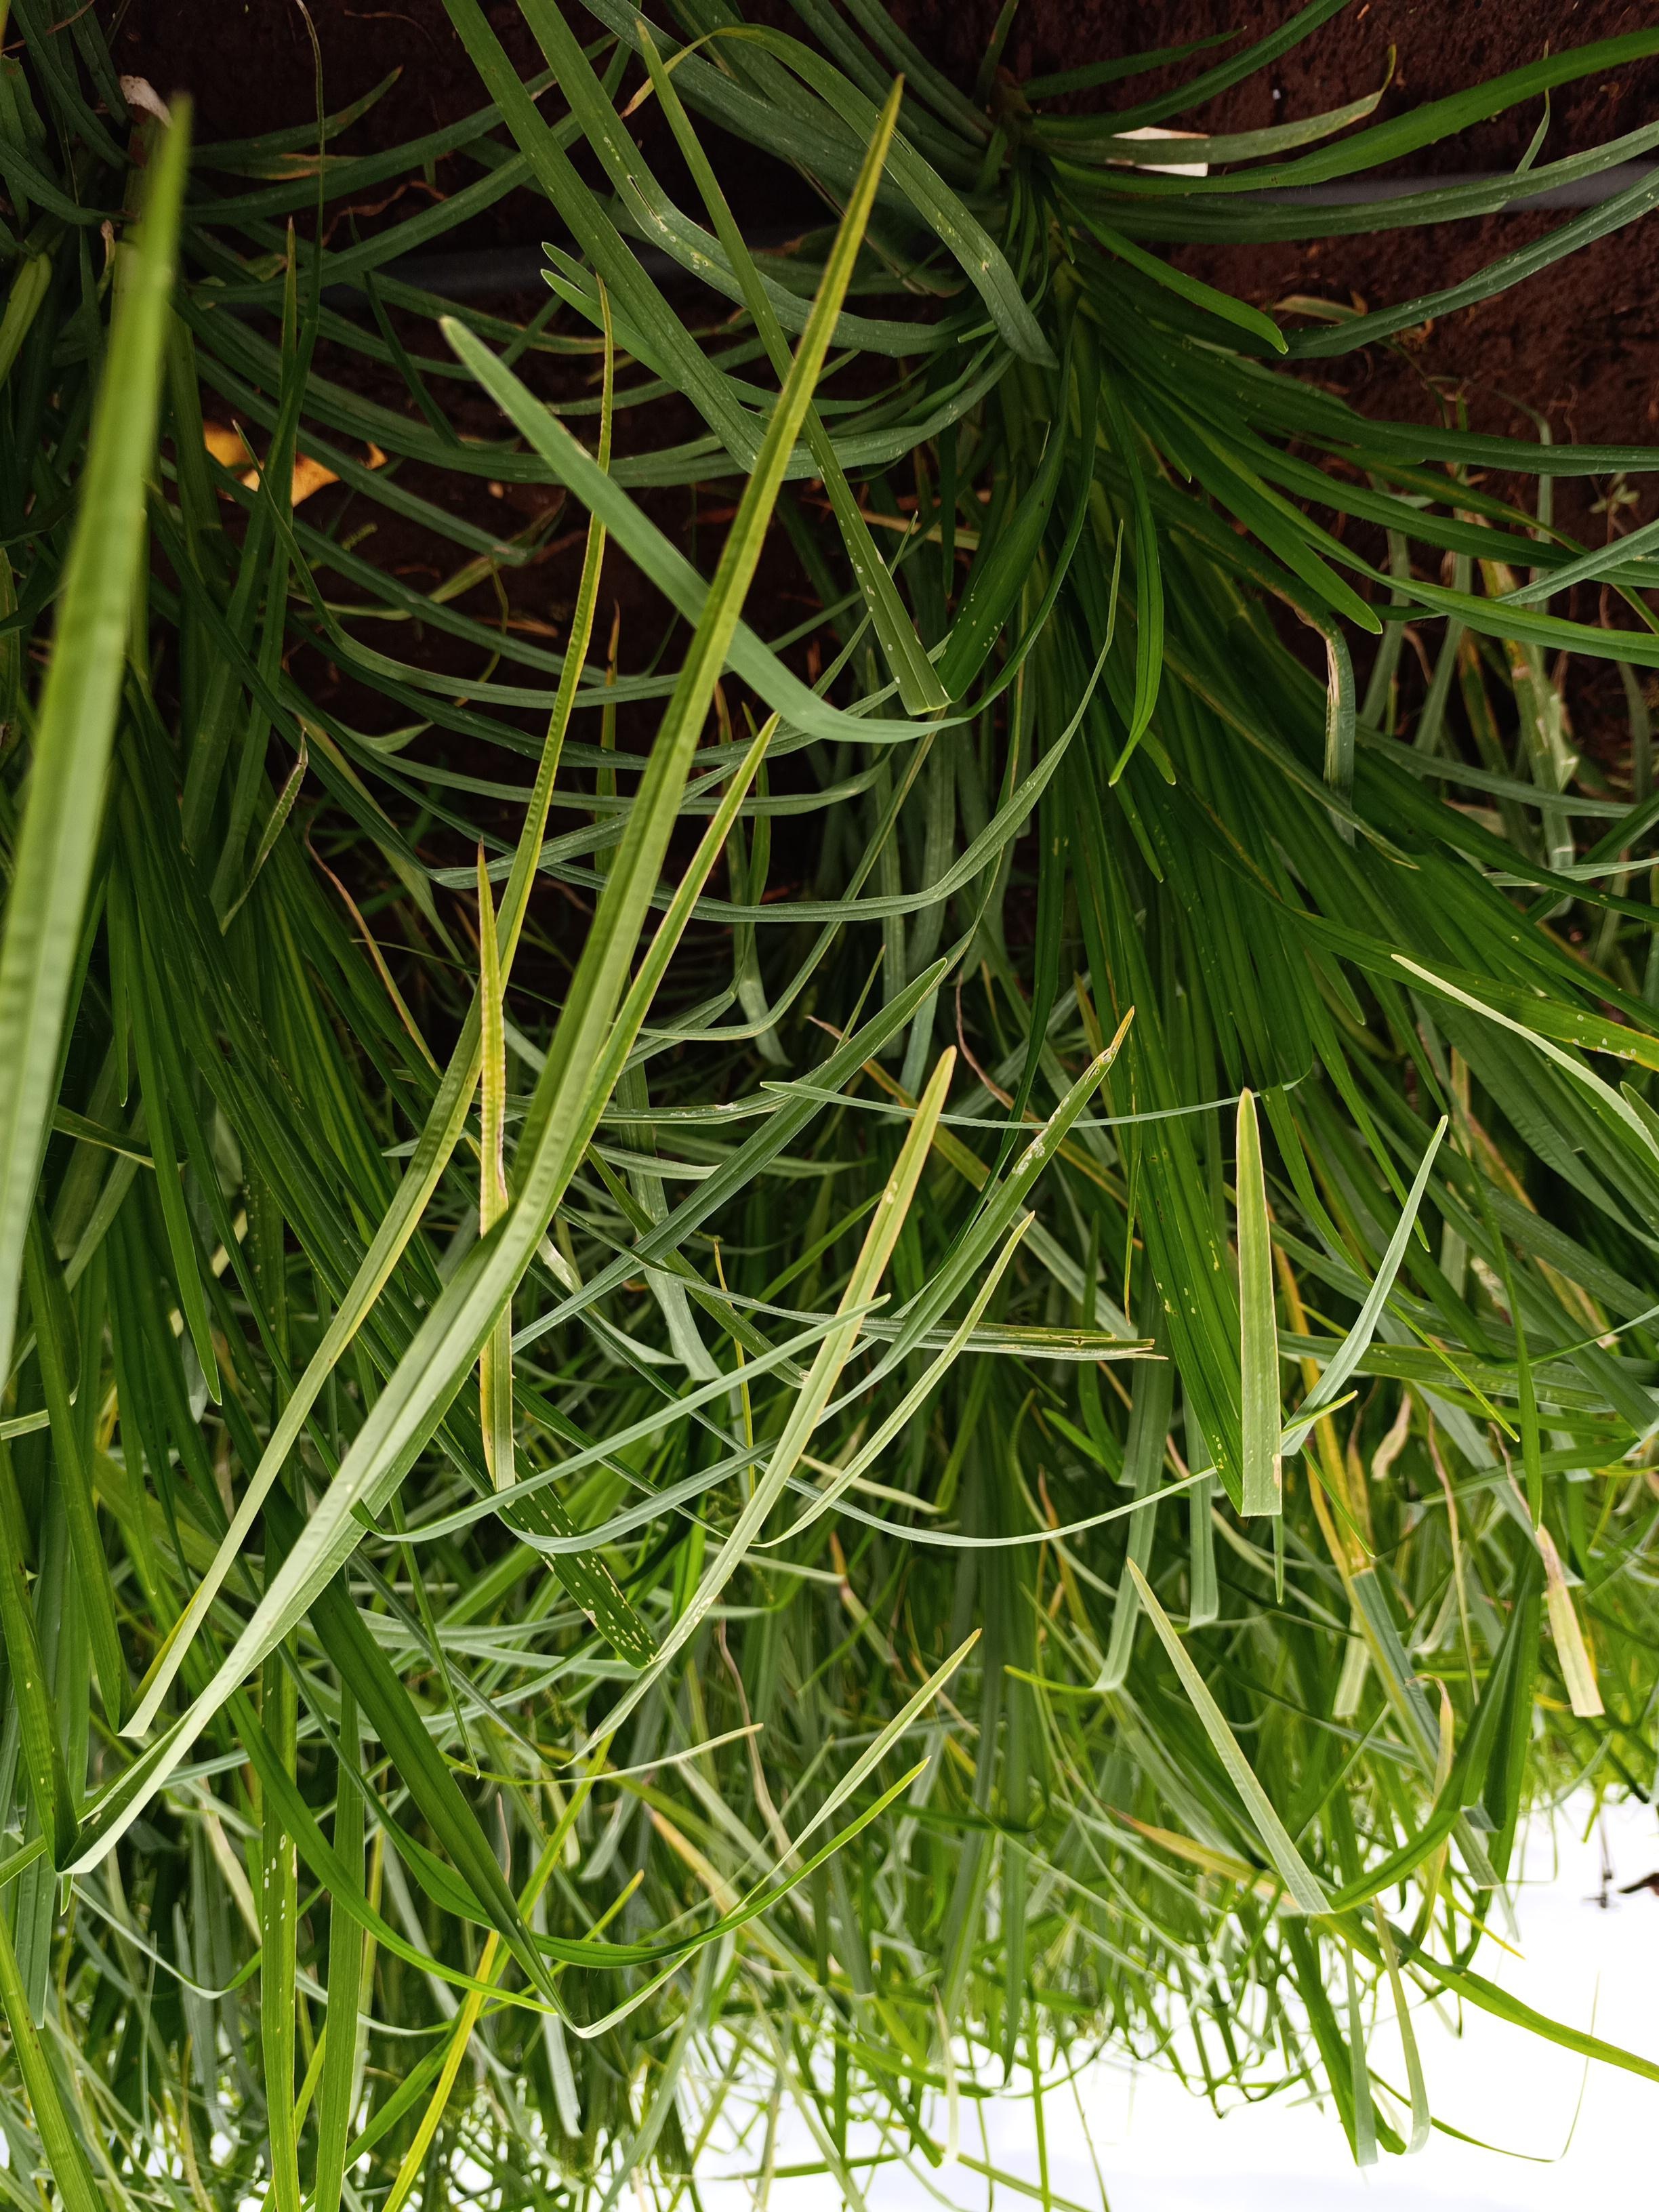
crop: finger millet
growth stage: heading tuber
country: Kenya
